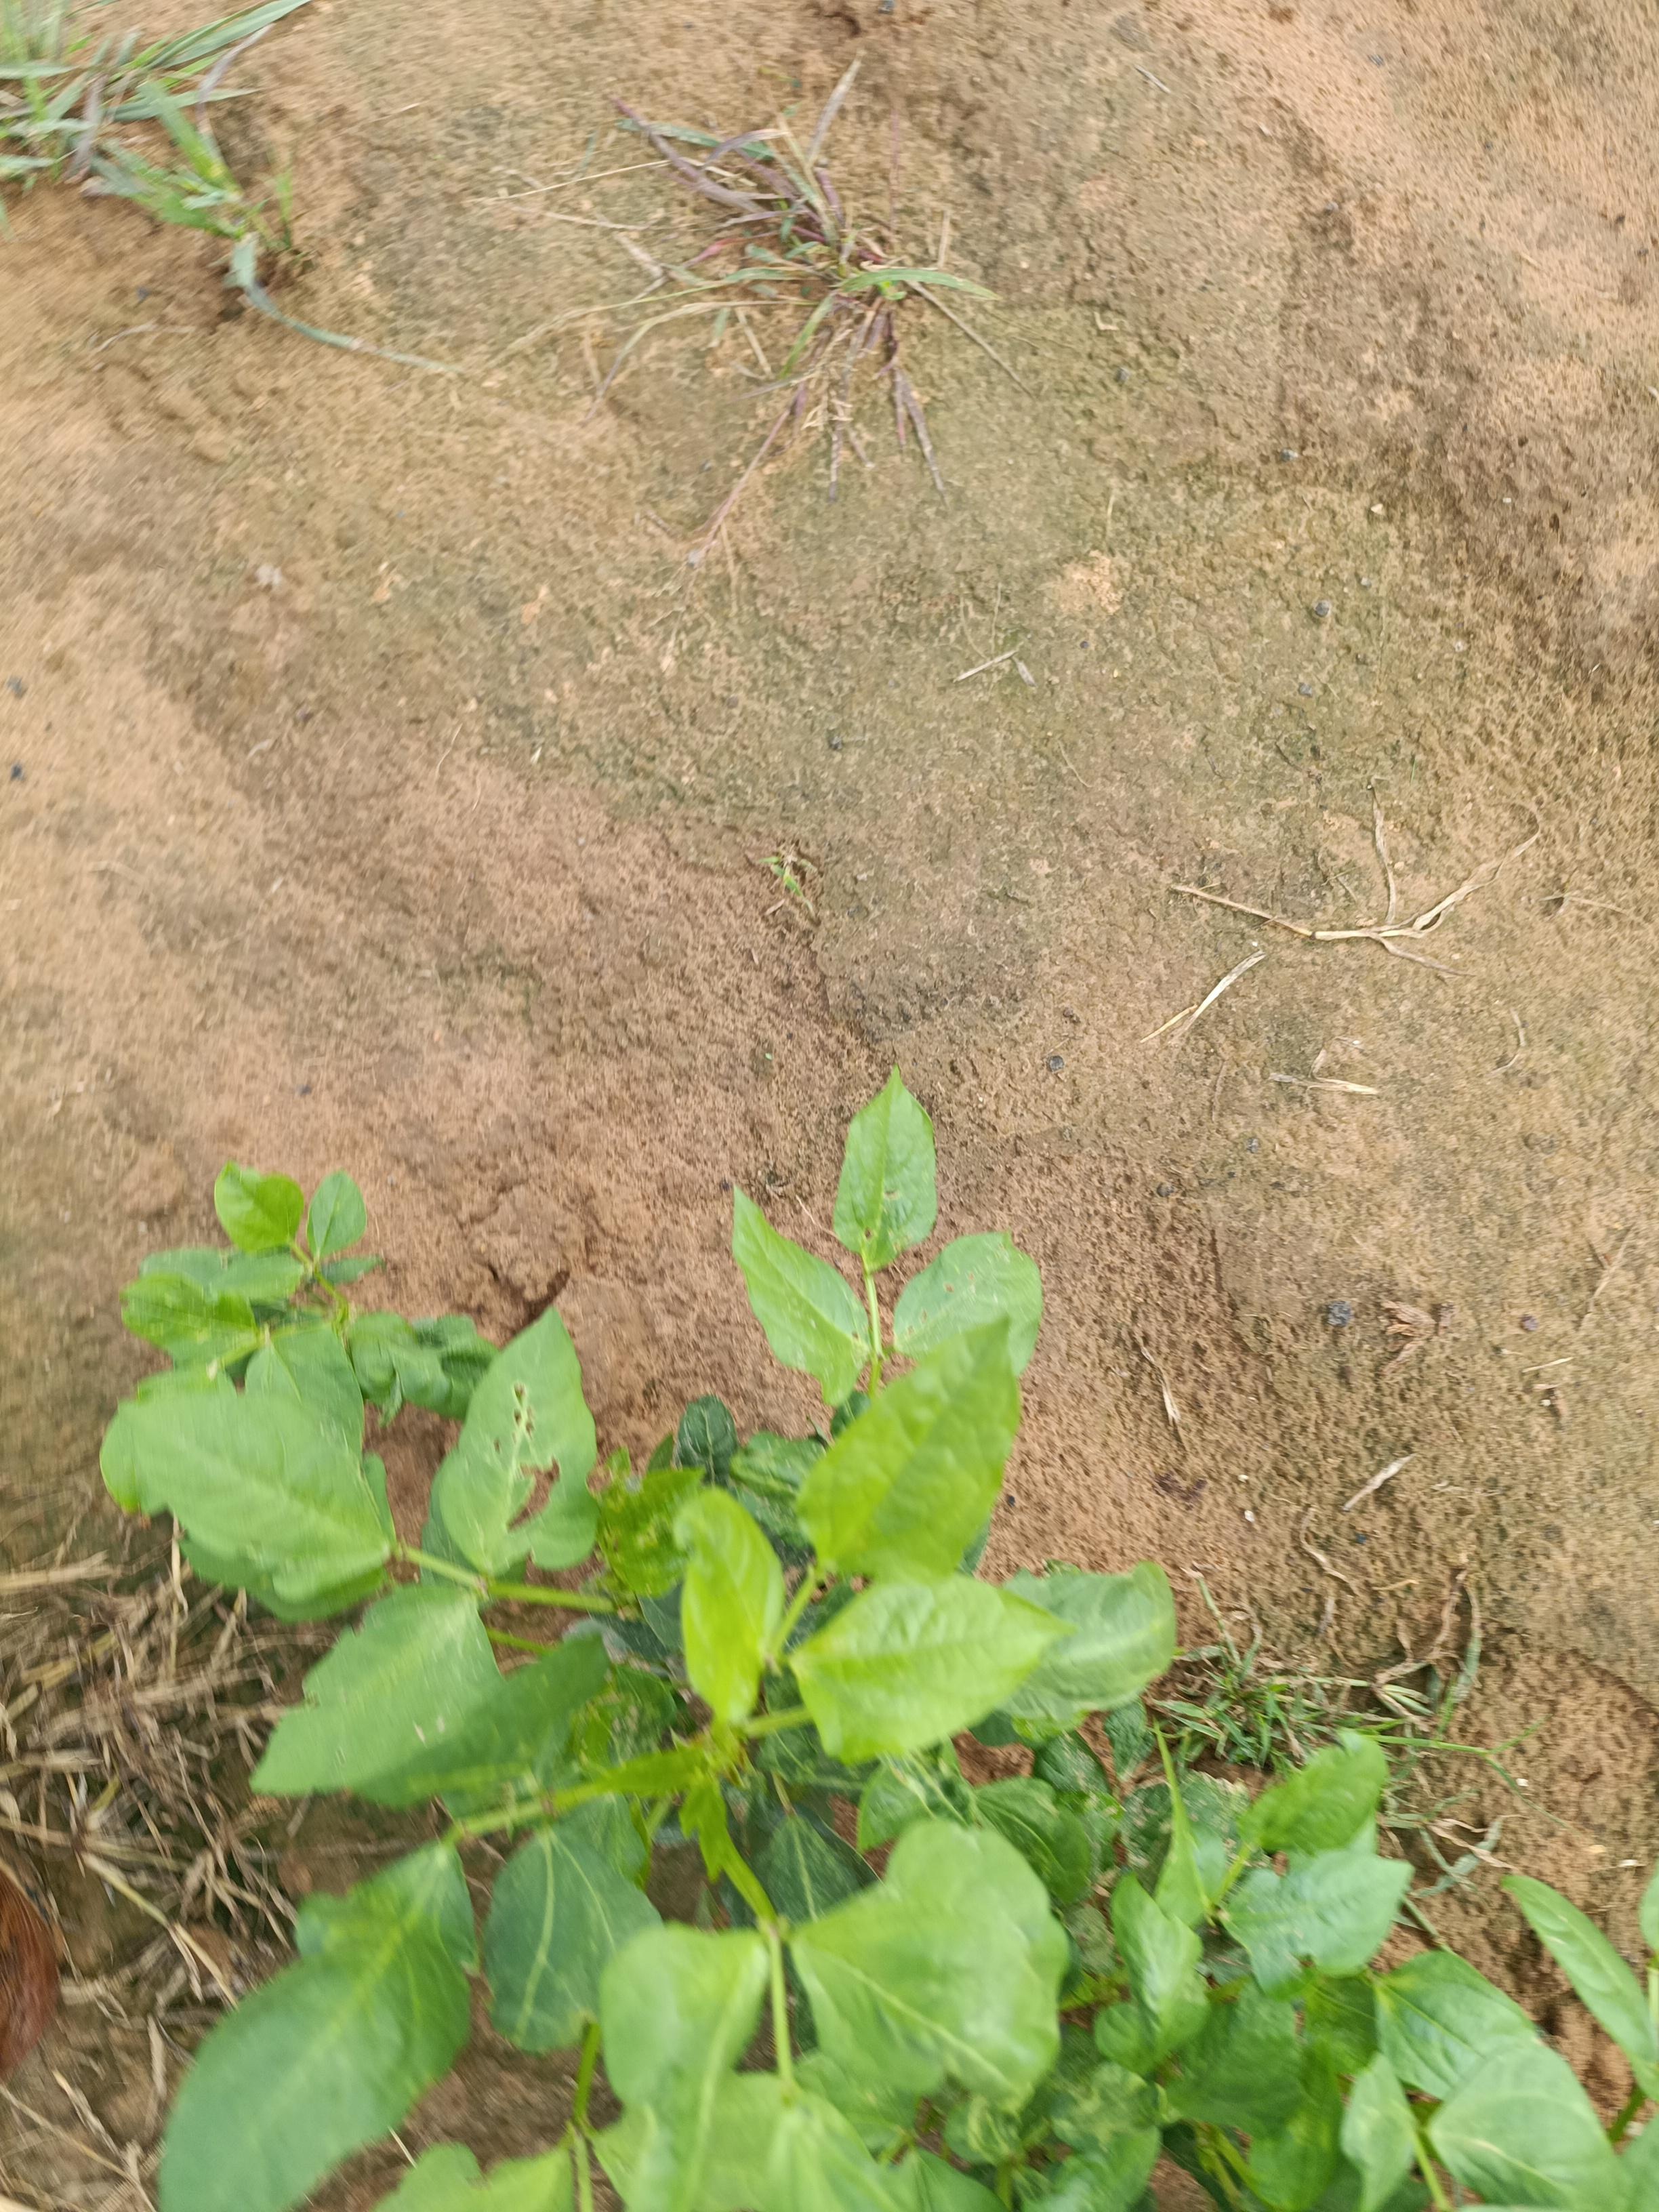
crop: cowpea
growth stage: emergence
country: Nigeria
